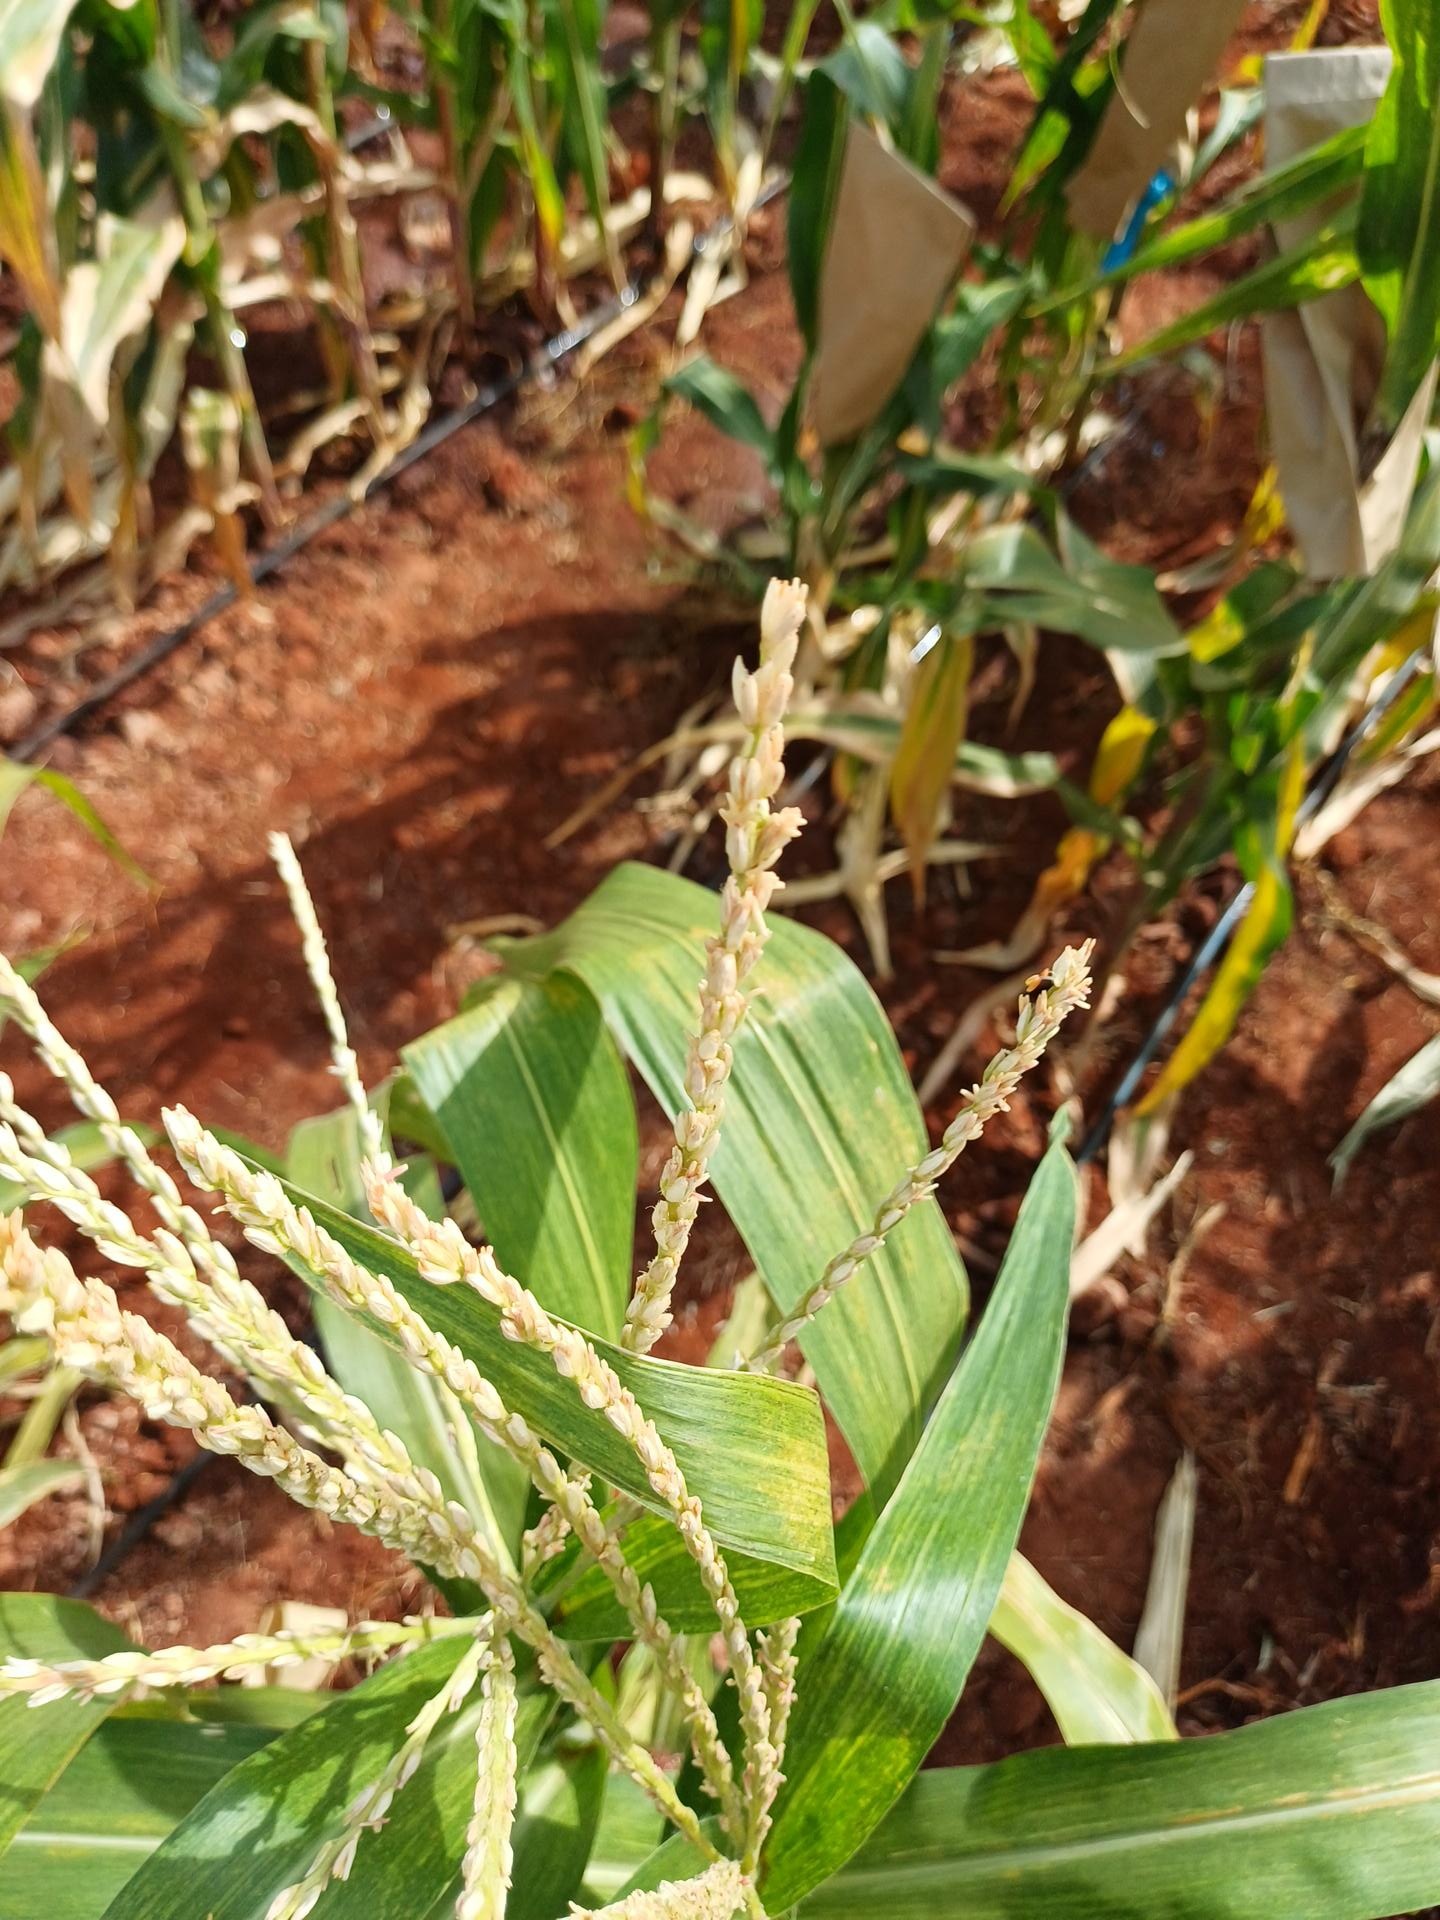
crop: maize
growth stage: flowering
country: Kenya
